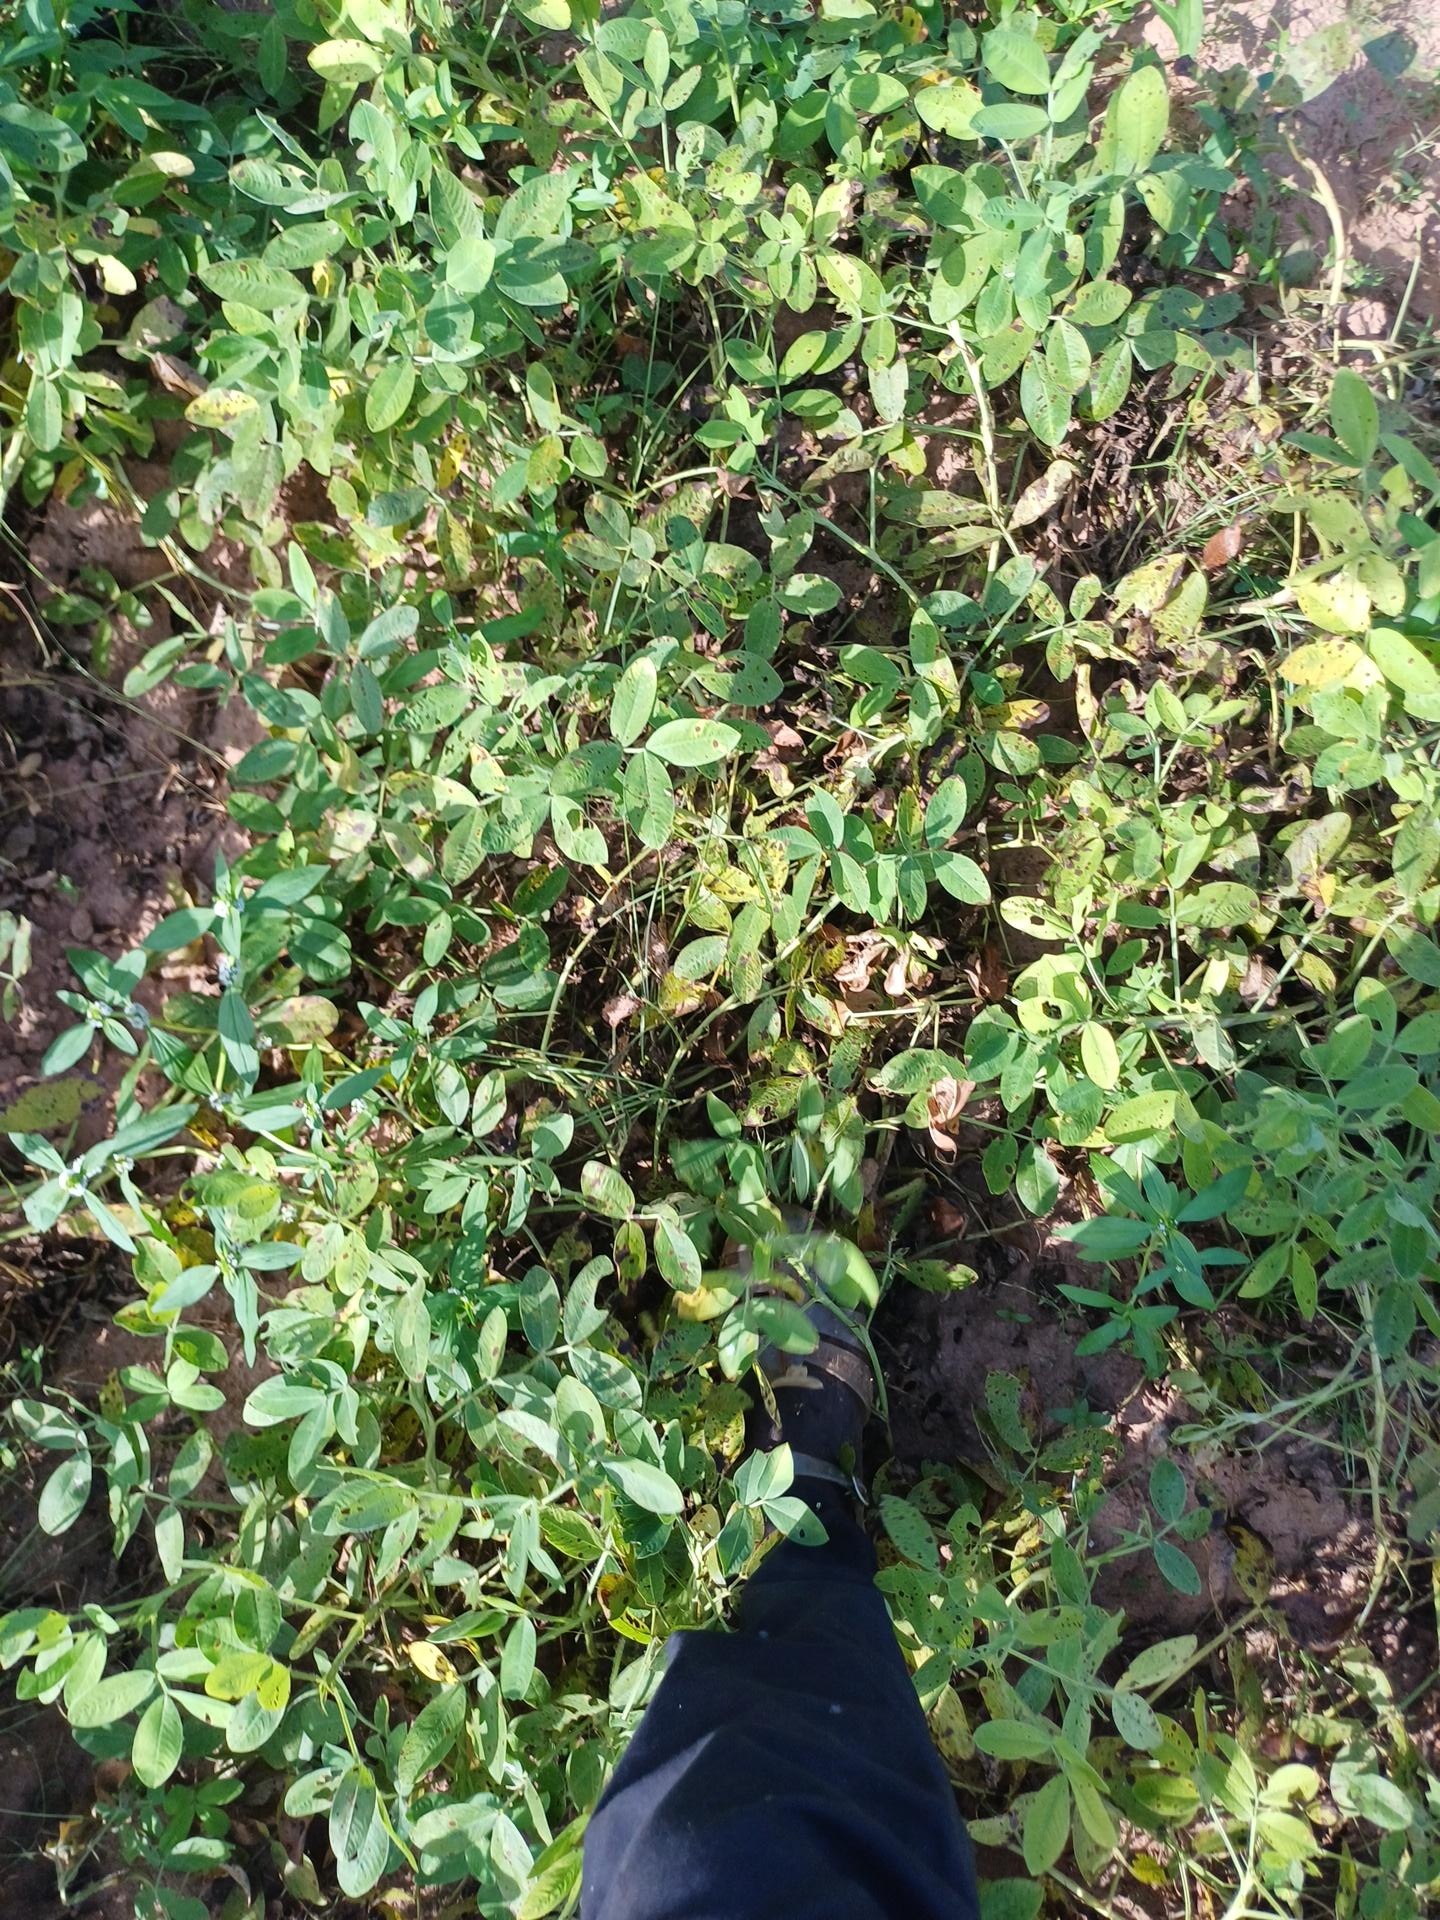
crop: groundnut
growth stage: flowering
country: Senegal
